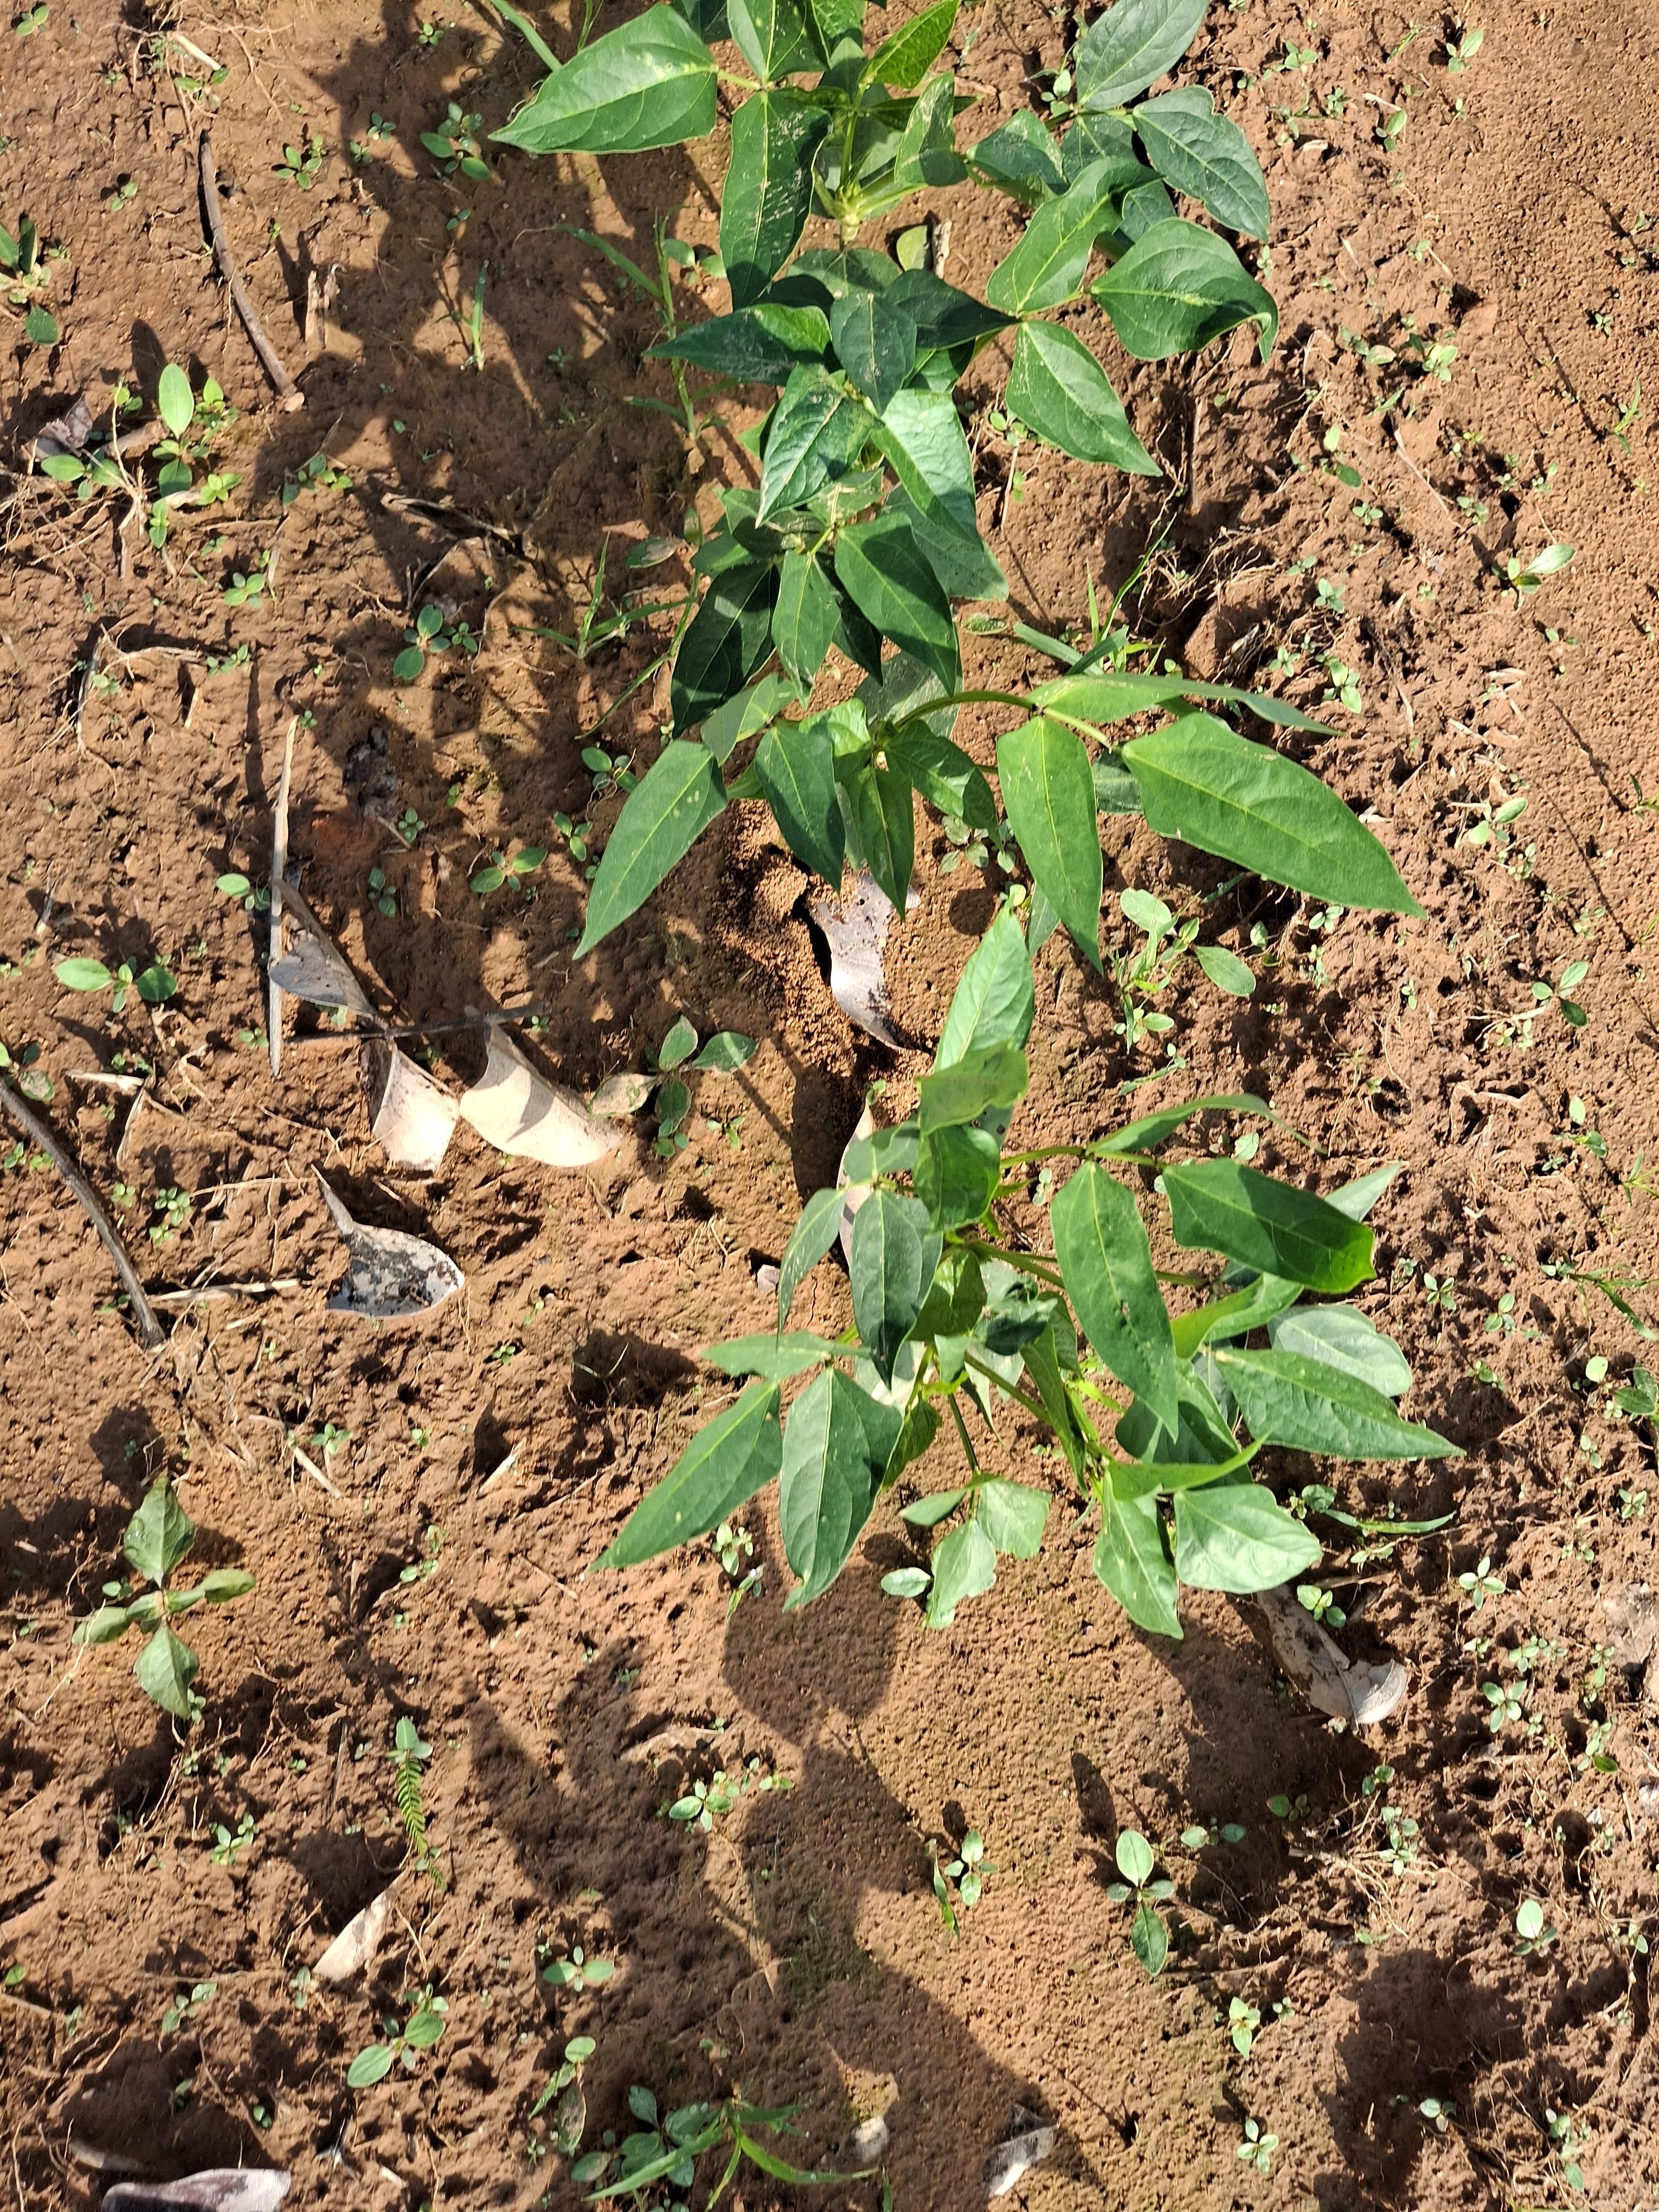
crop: cowpea
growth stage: sprouting emergence
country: Nigeria
